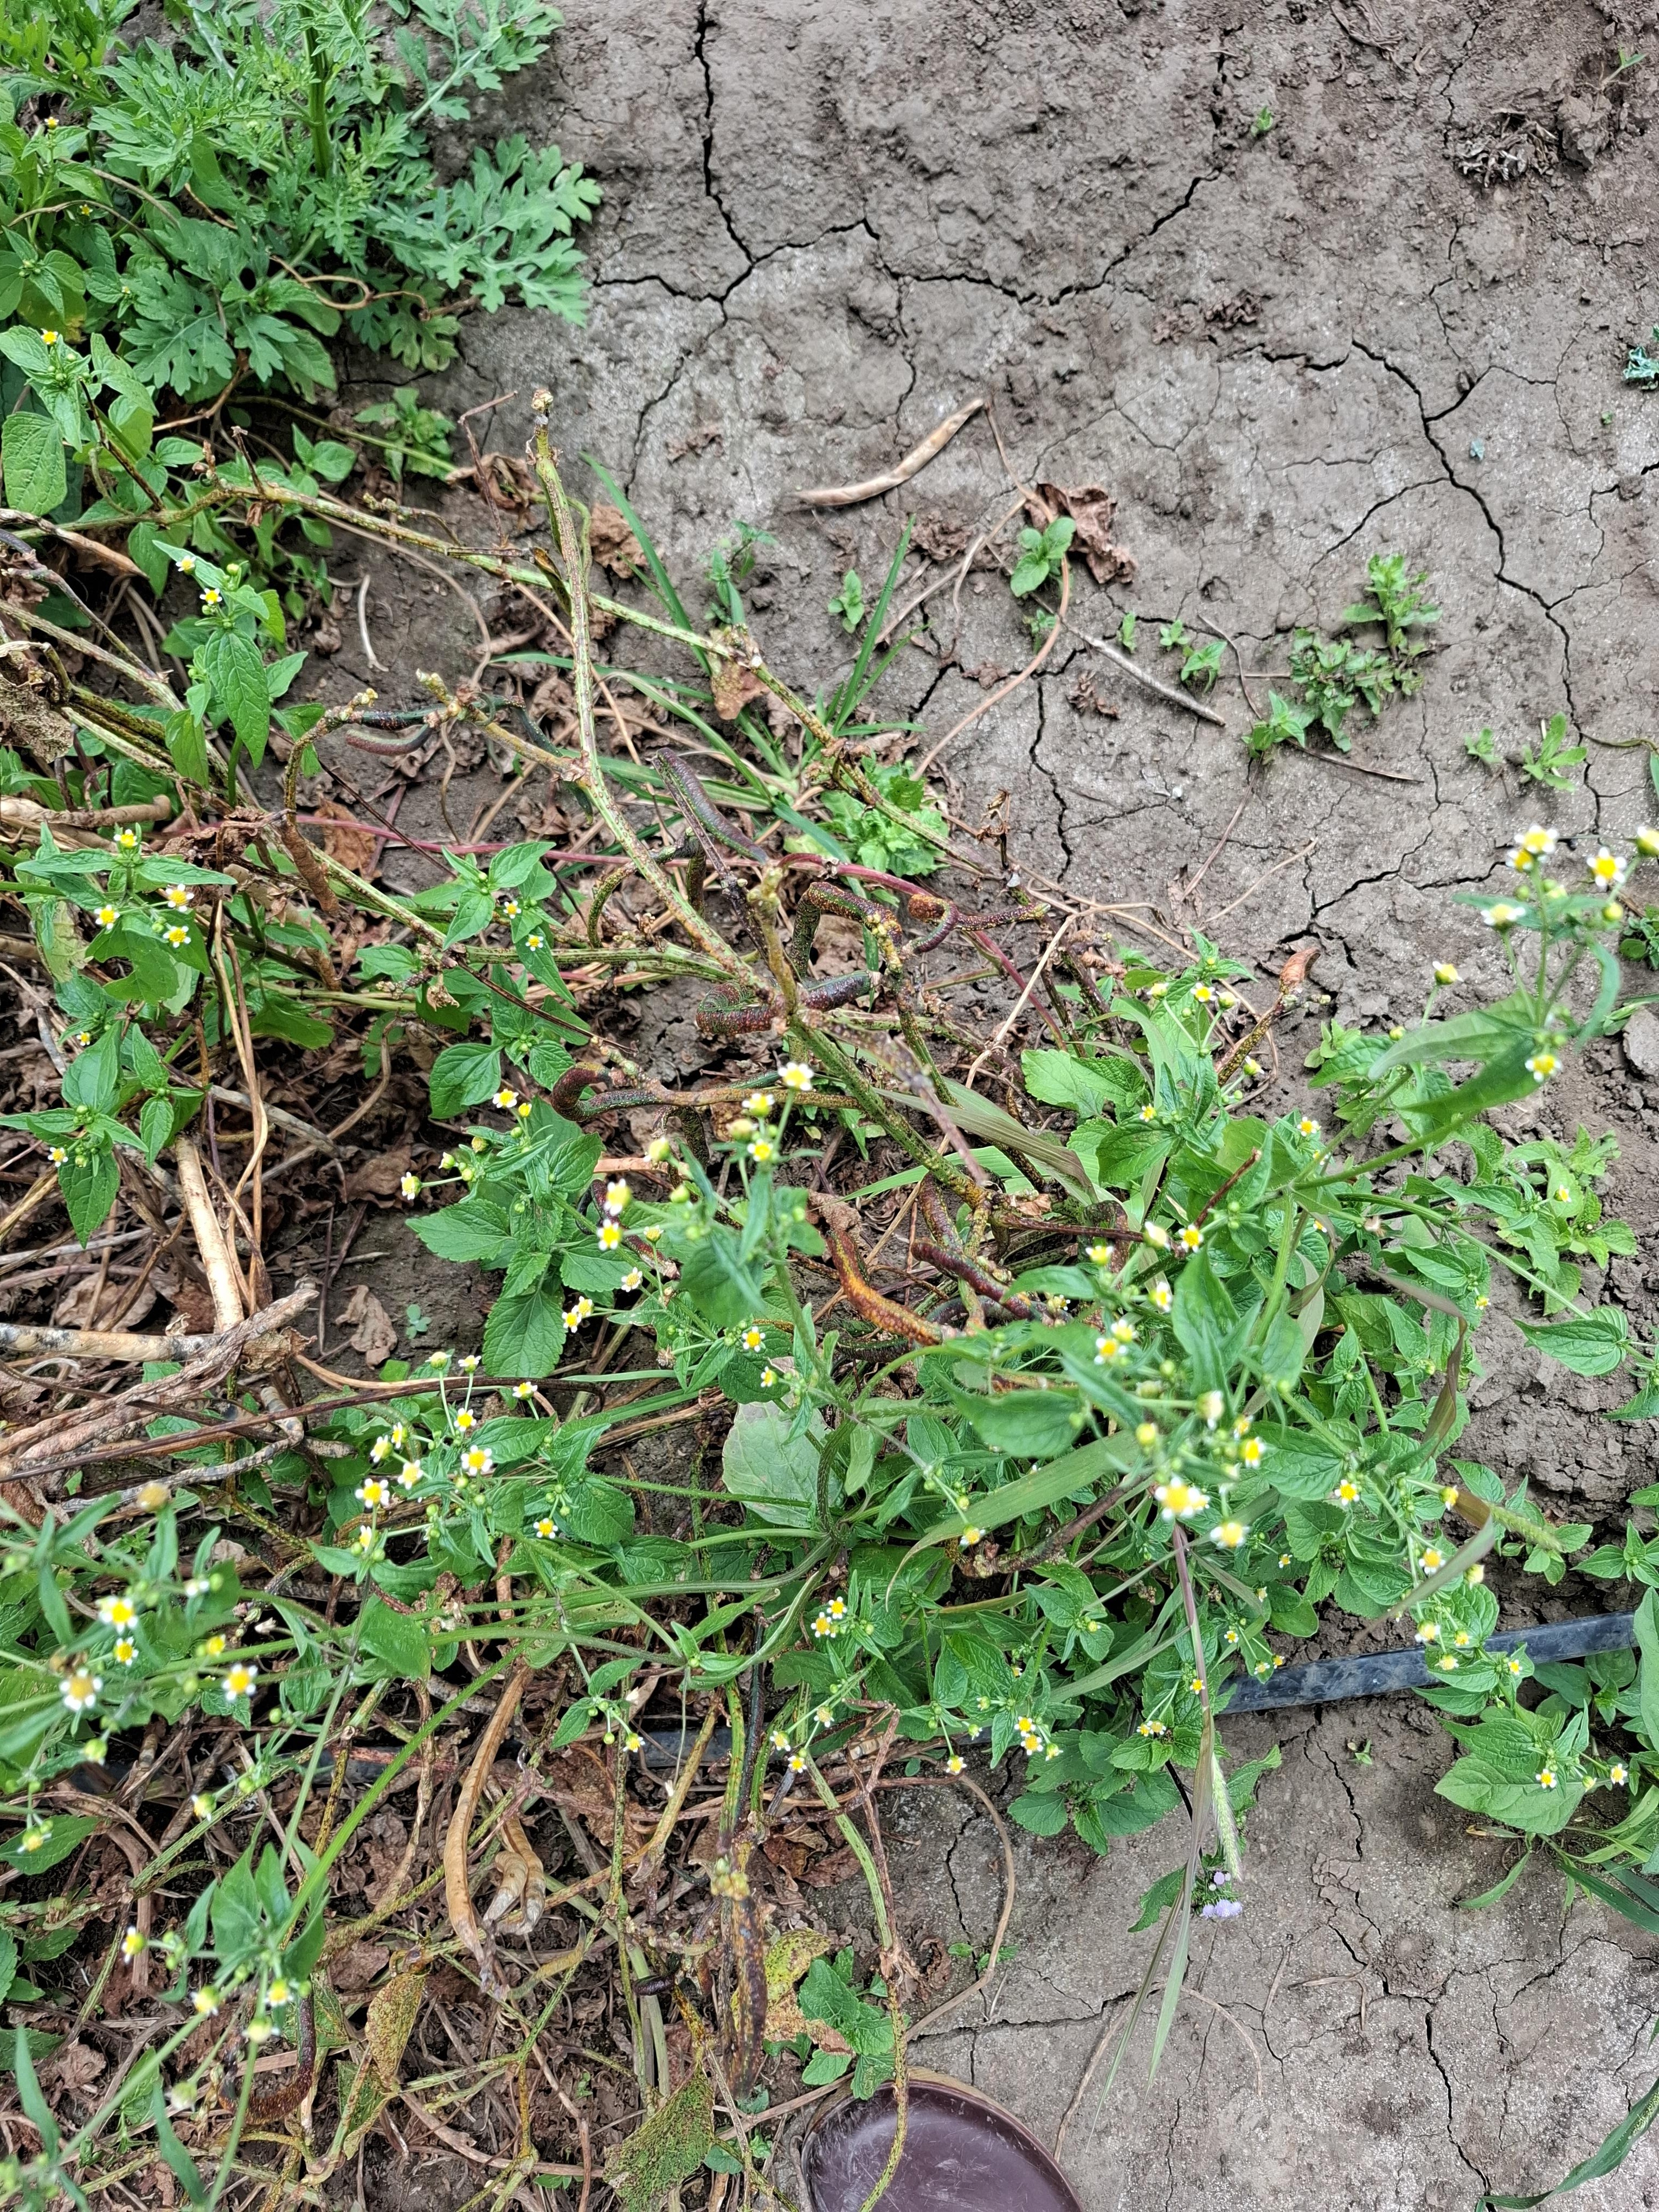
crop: cowpea
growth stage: development pod
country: Tanzania
